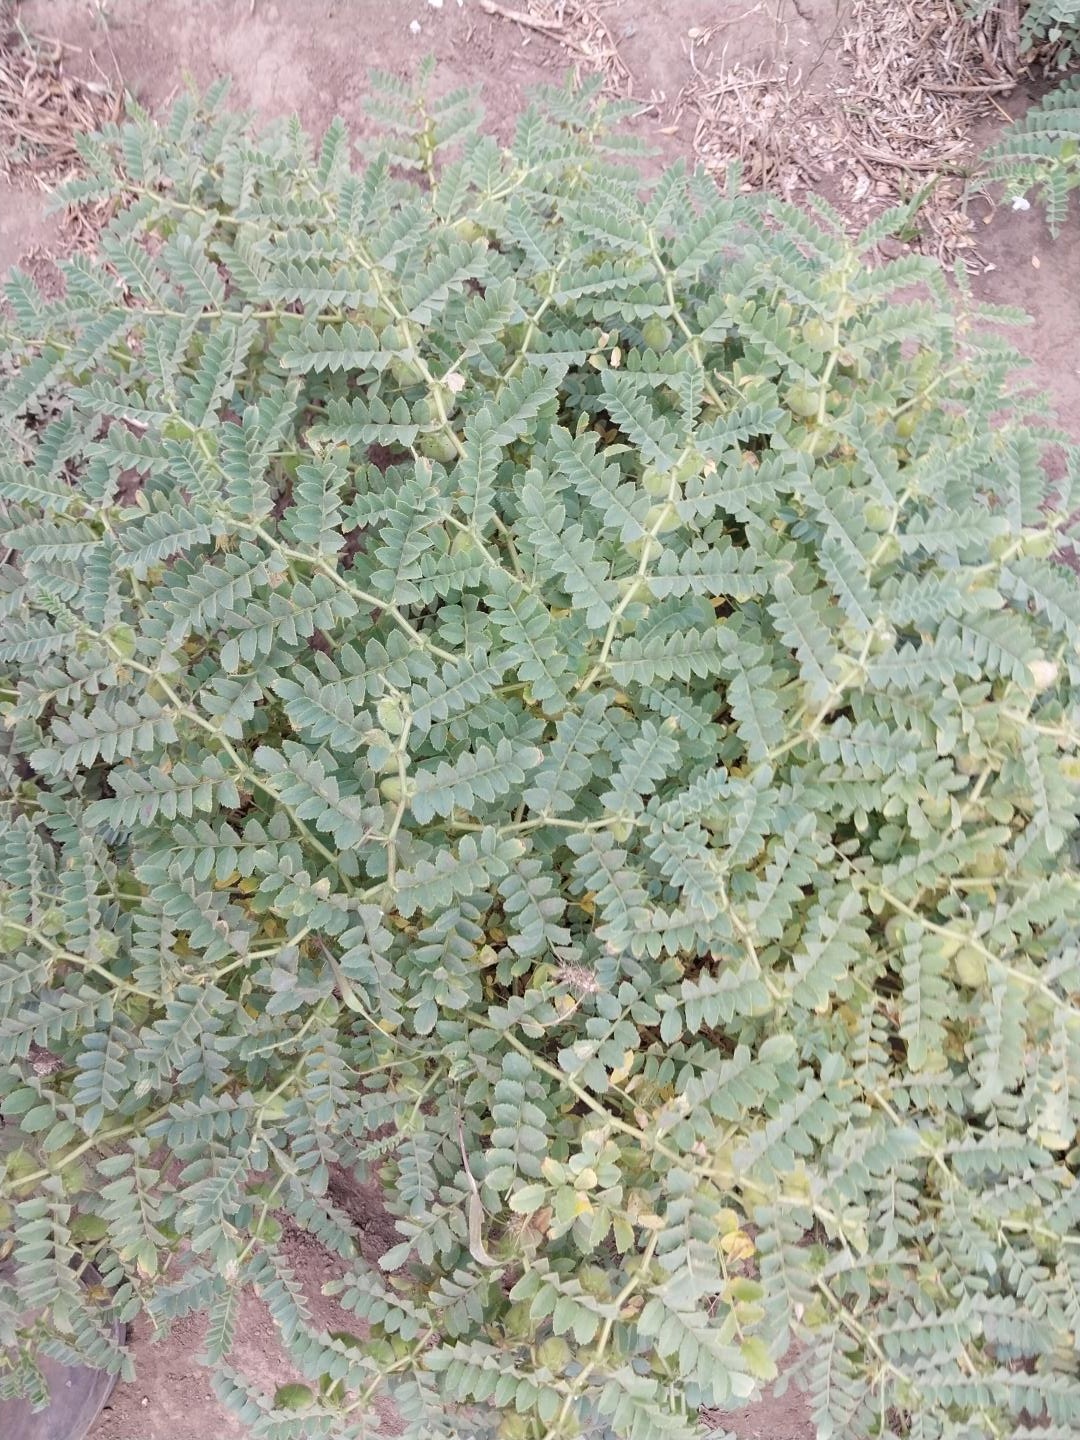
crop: chickpea
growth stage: development pod
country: Tanzania
